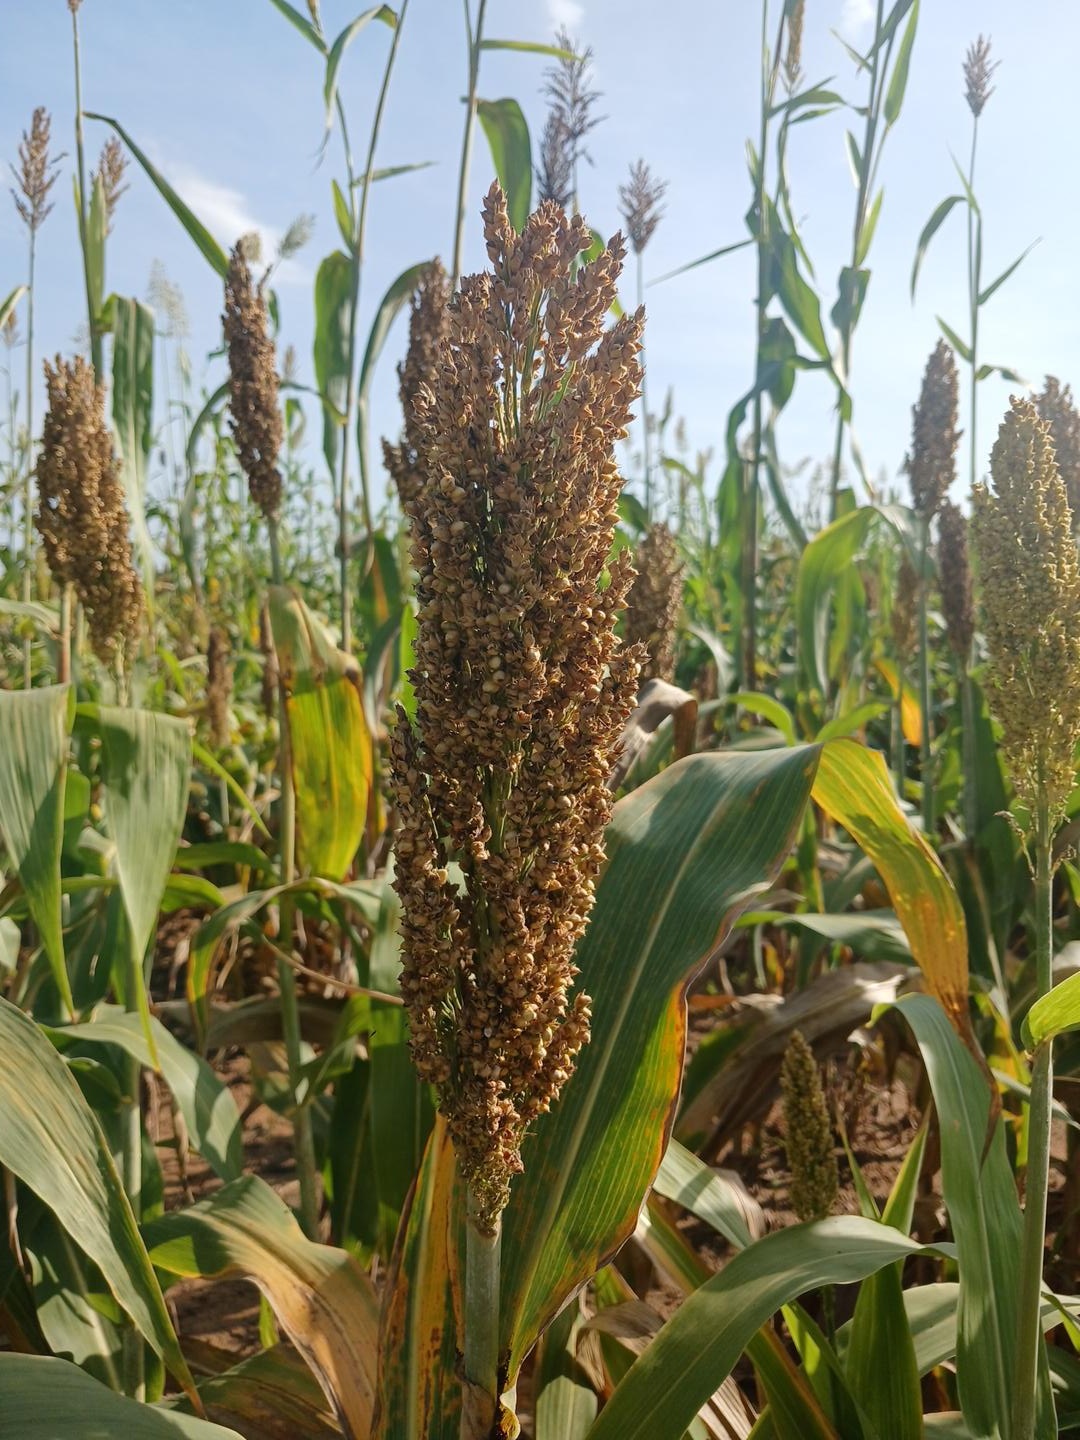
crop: sorghum
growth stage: filling grain
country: Senegal
